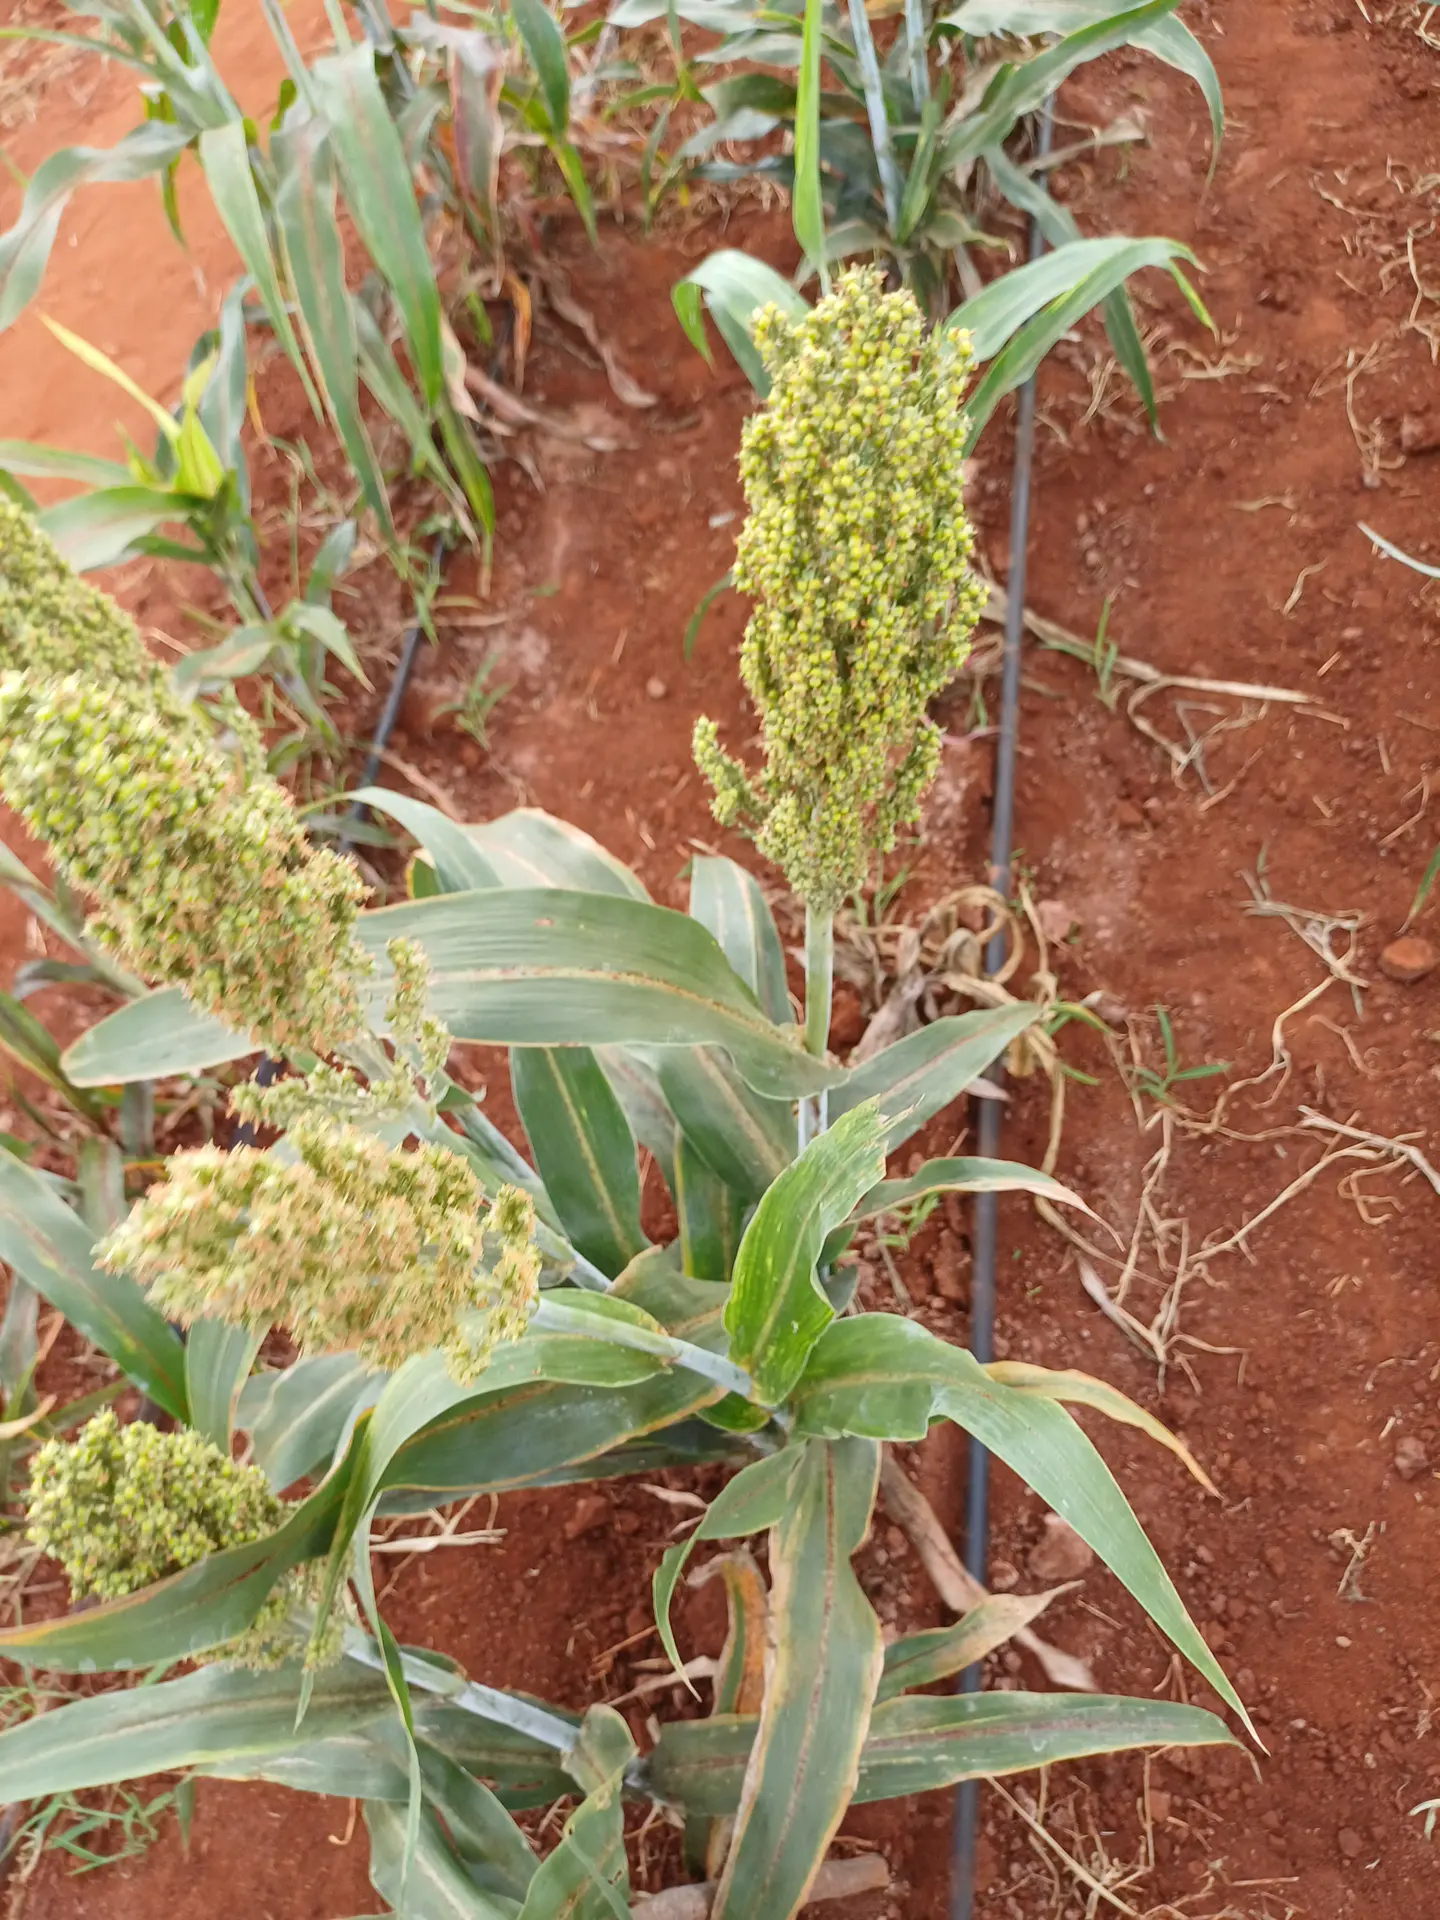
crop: sorghum
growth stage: filling grain
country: Kenya
